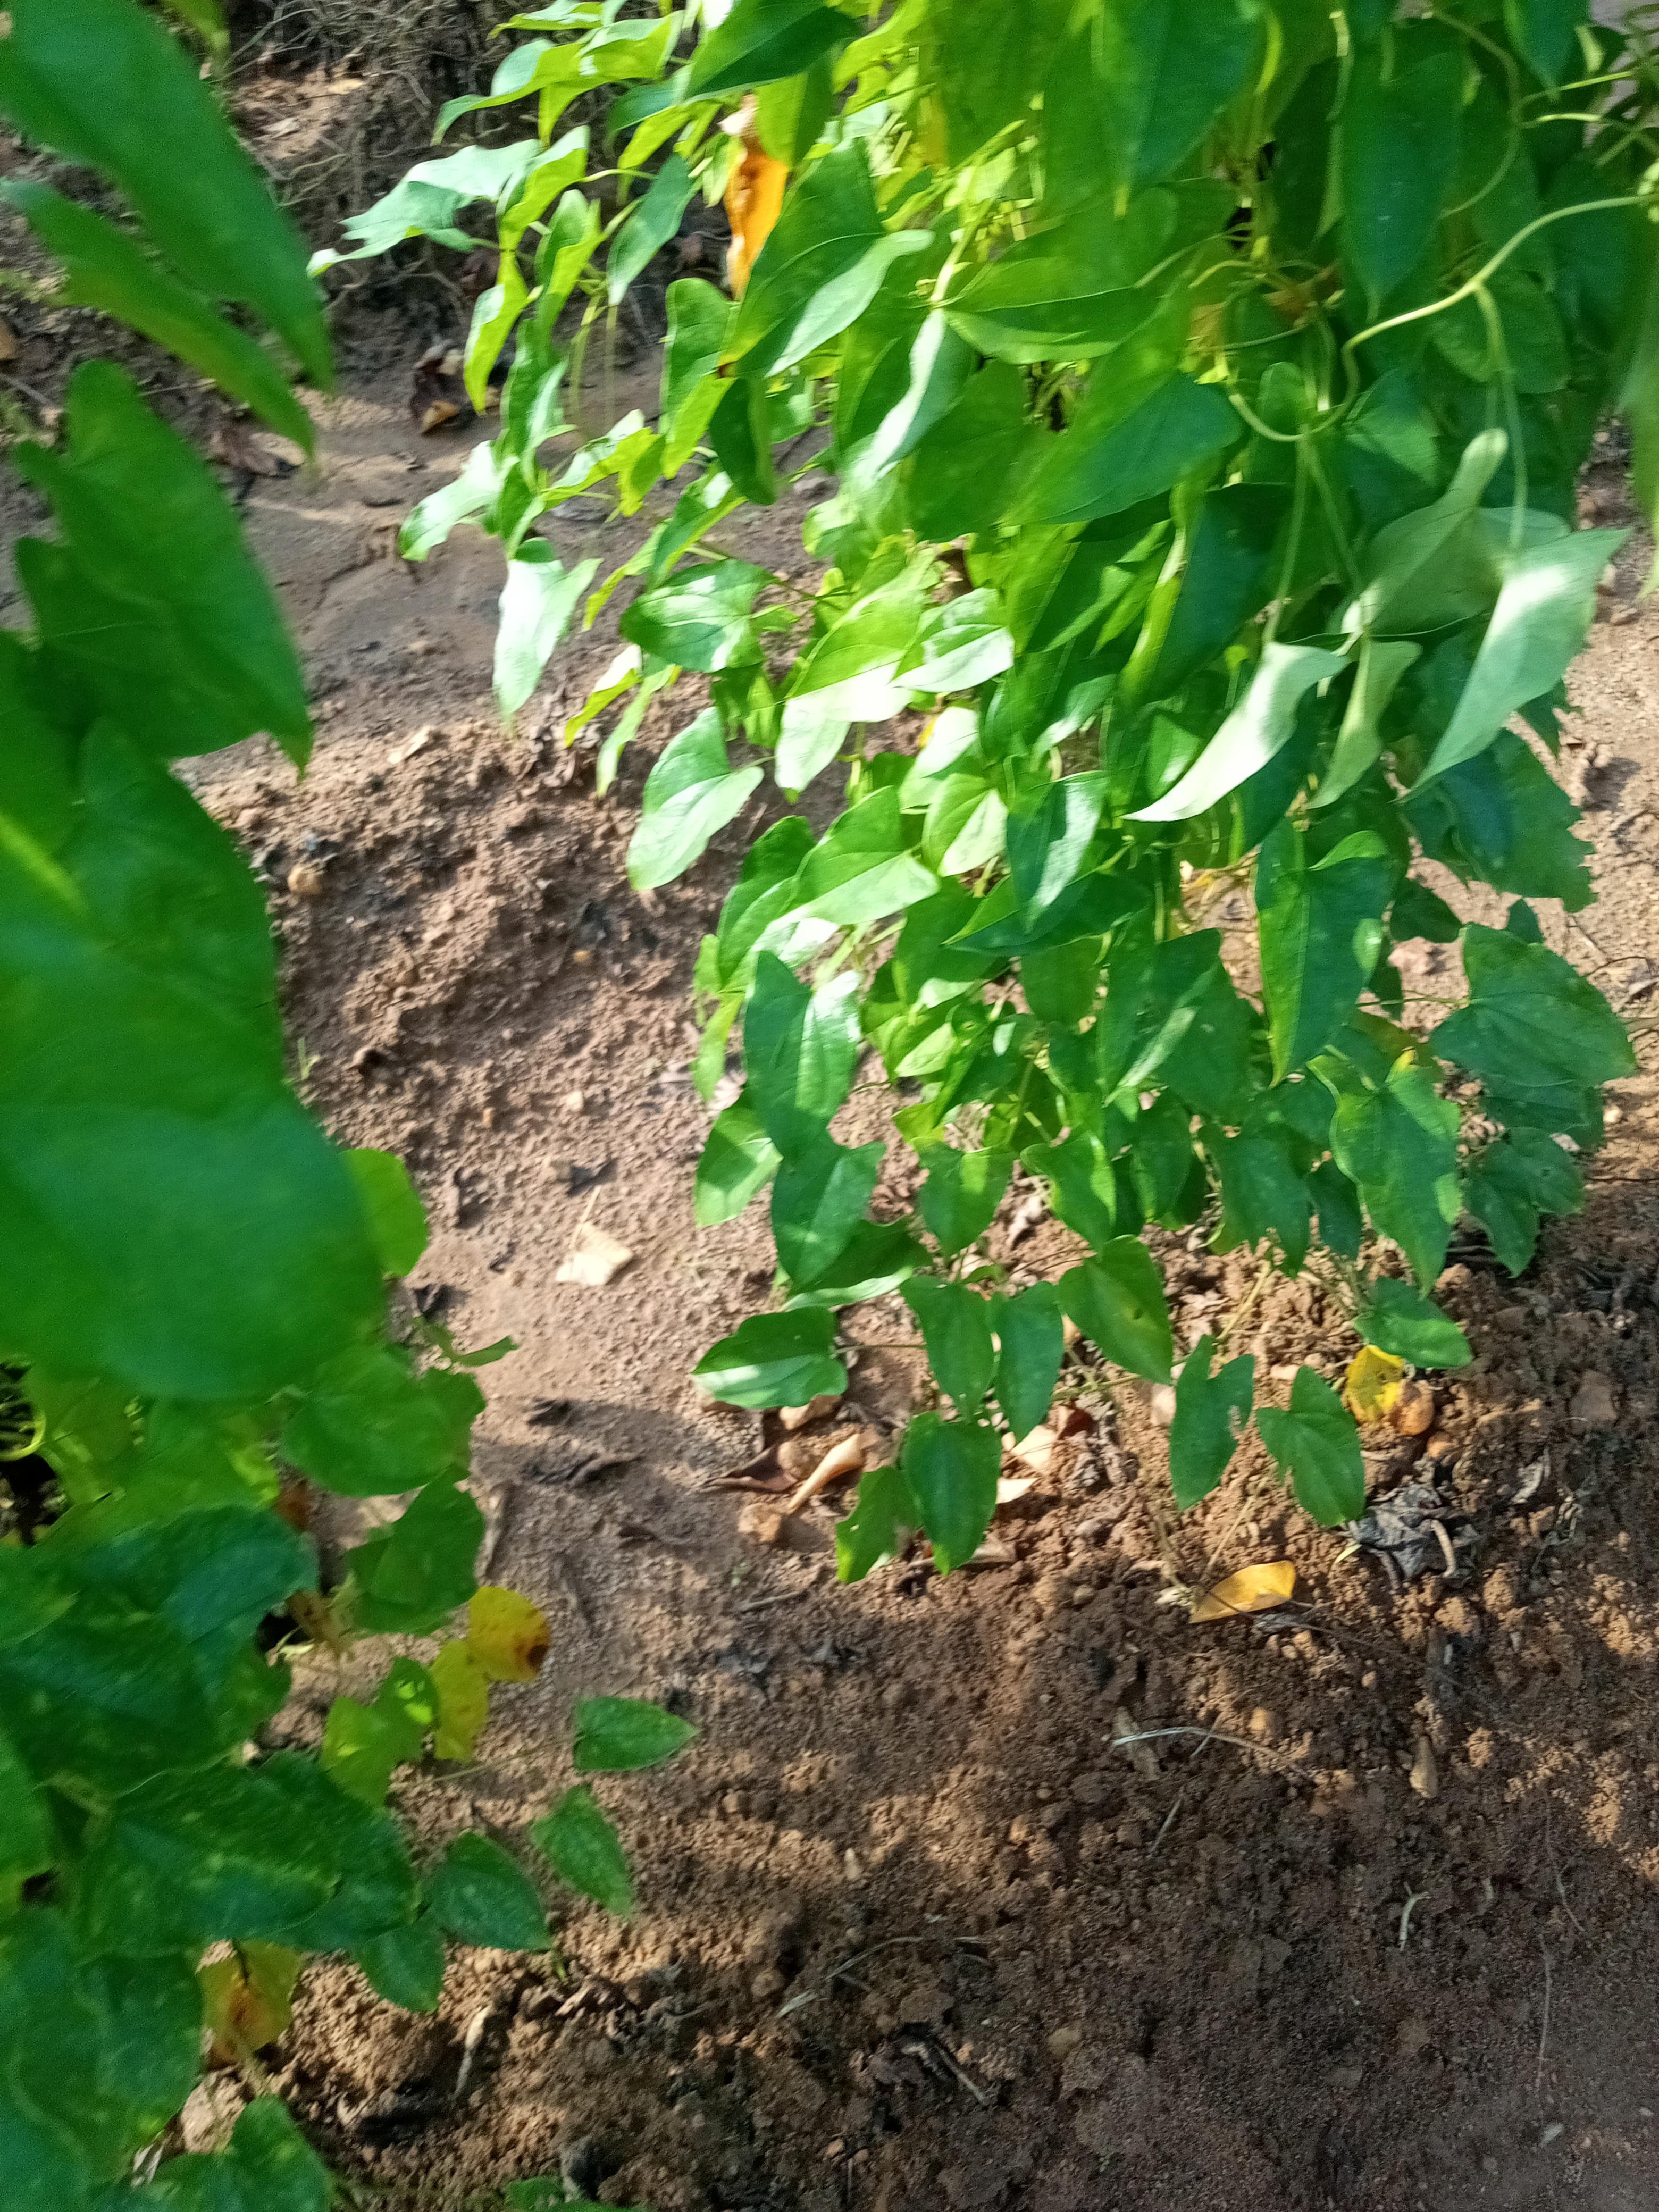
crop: yam
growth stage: maturity
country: Nigeria
